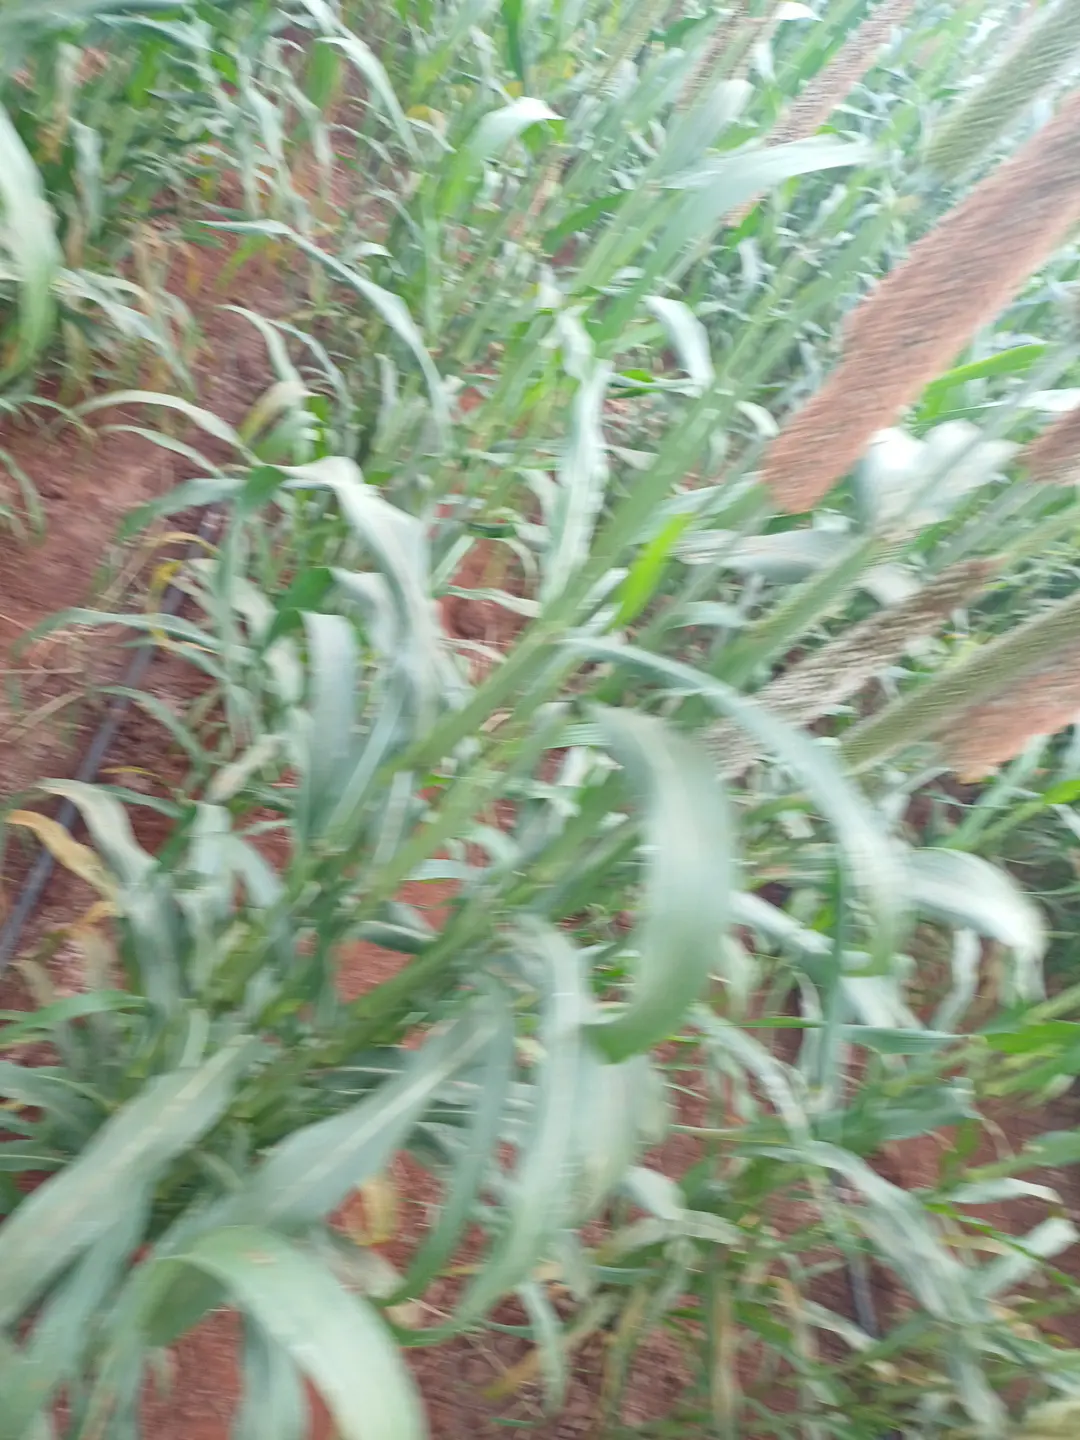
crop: pearl millet
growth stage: filling grain
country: Kenya
